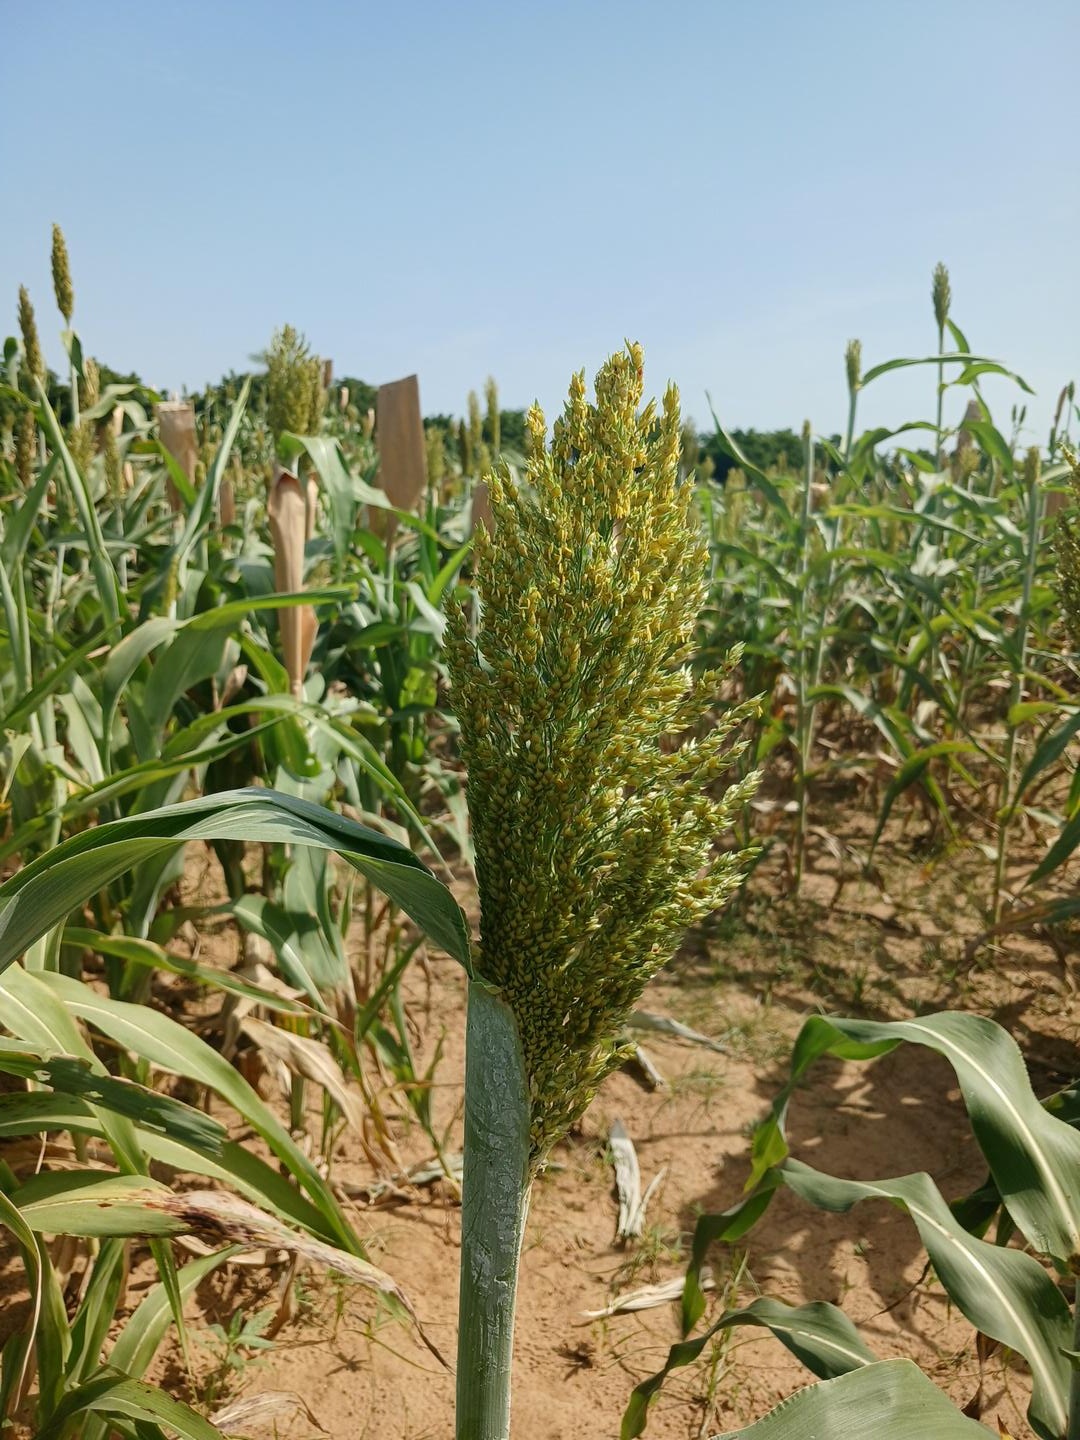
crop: sorghum
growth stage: flowering
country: Senegal
